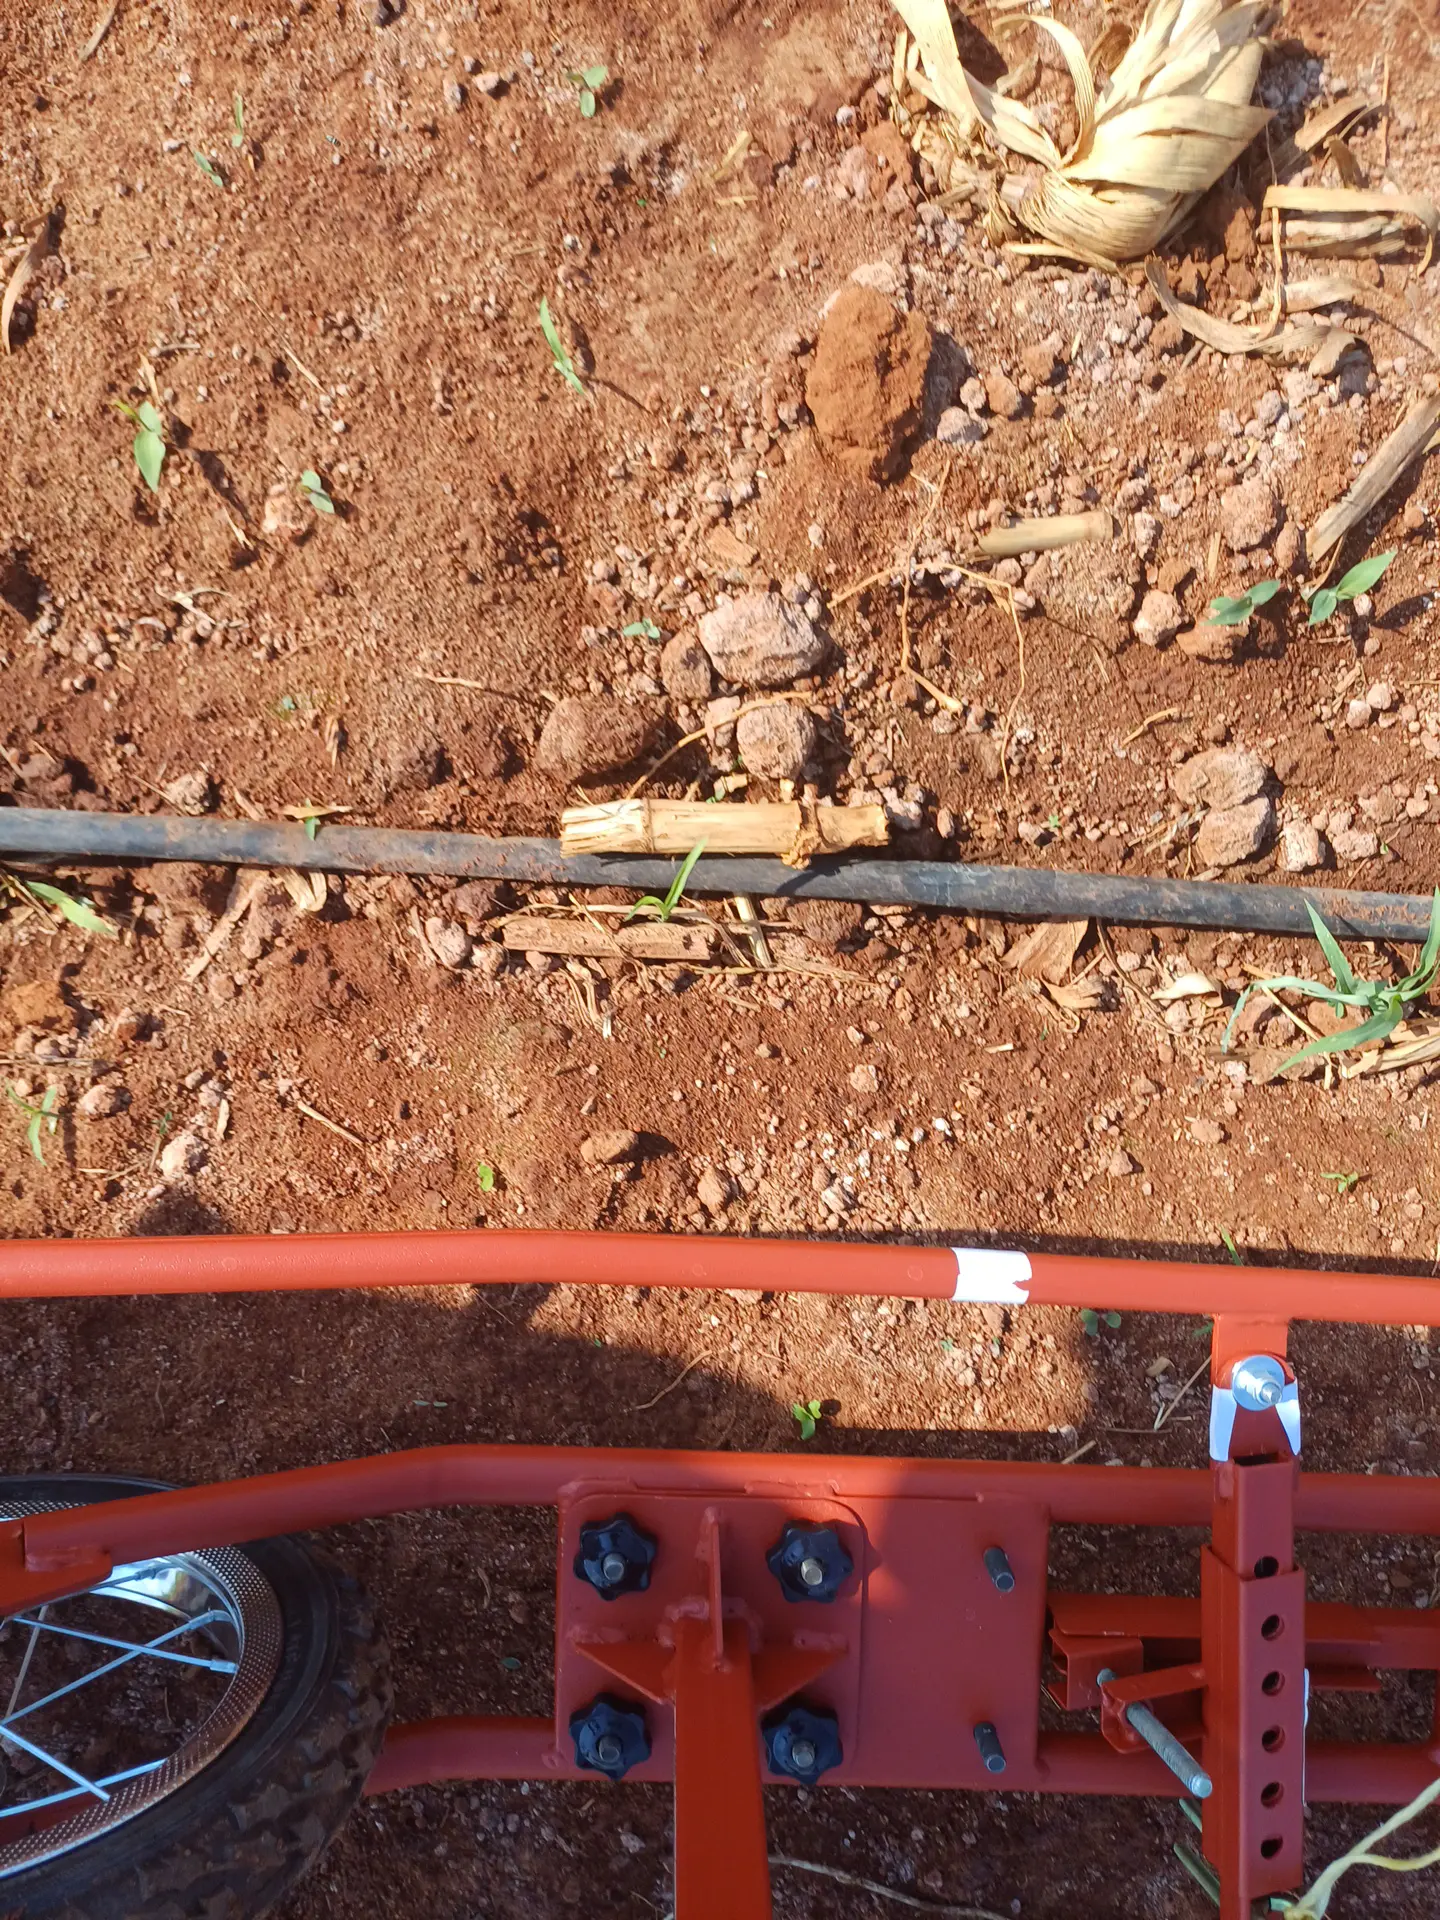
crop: sorghum
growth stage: vegetative
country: Kenya
